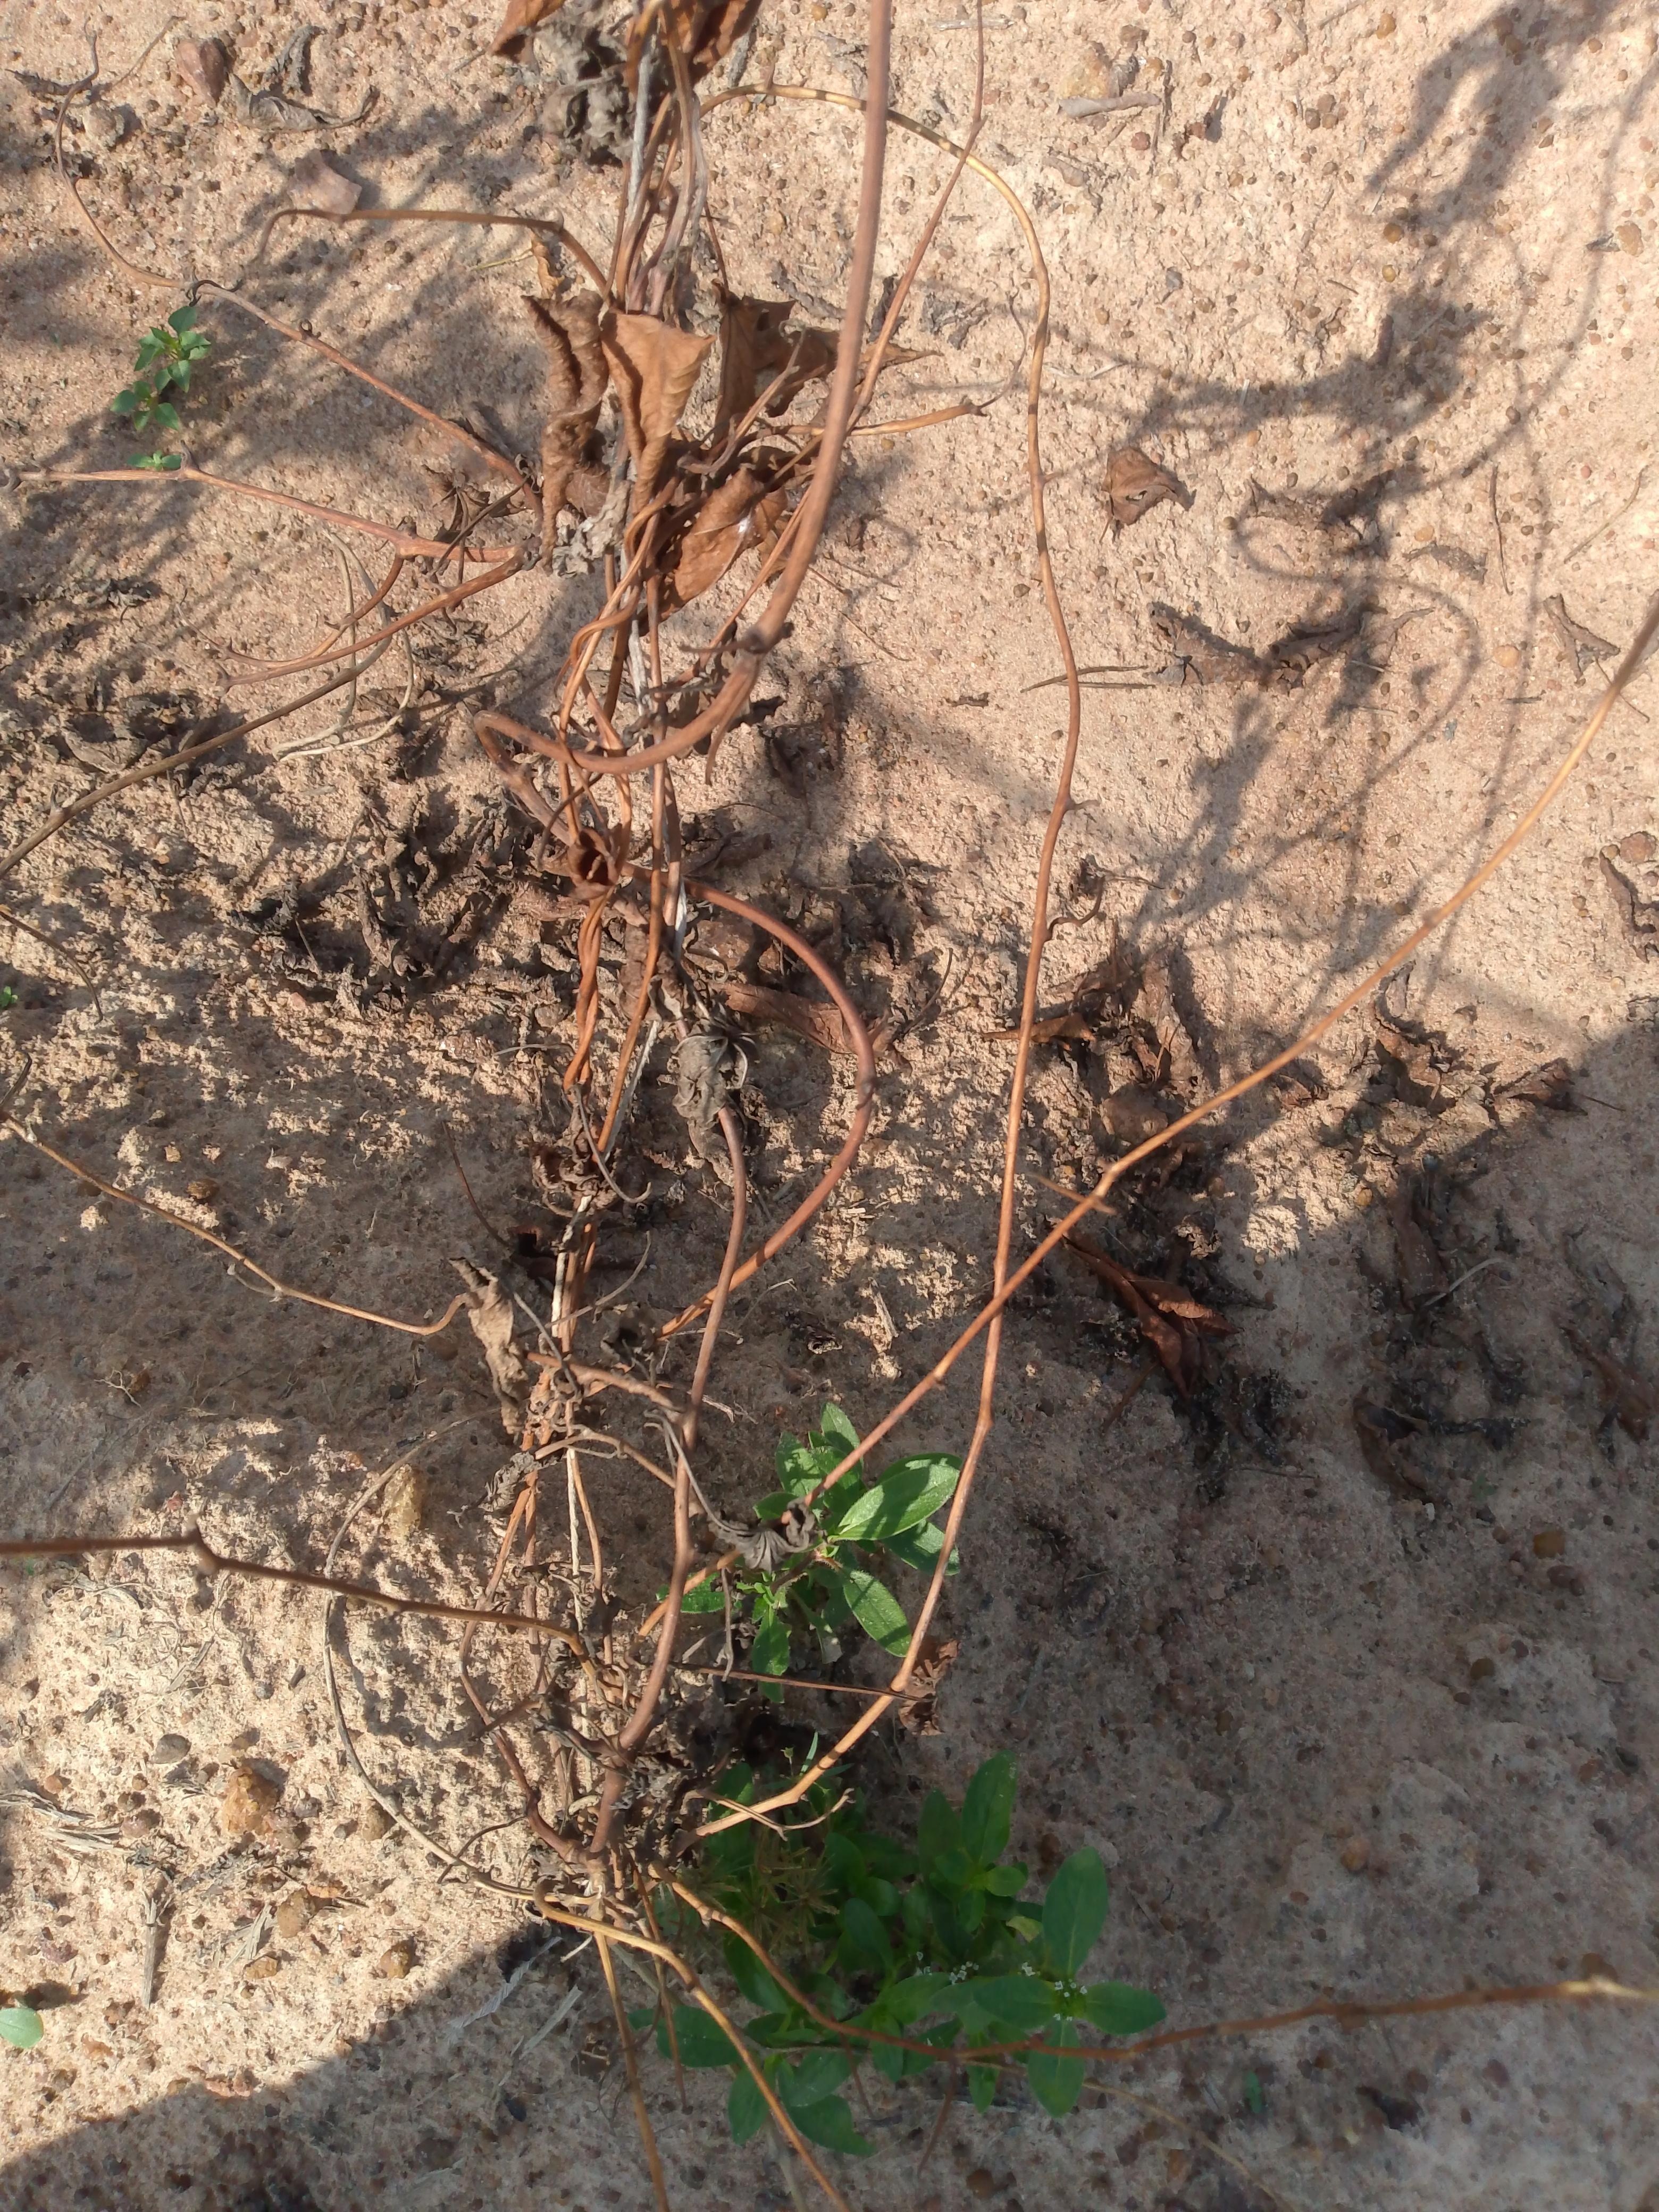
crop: yam
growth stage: maturity
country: Nigeria
